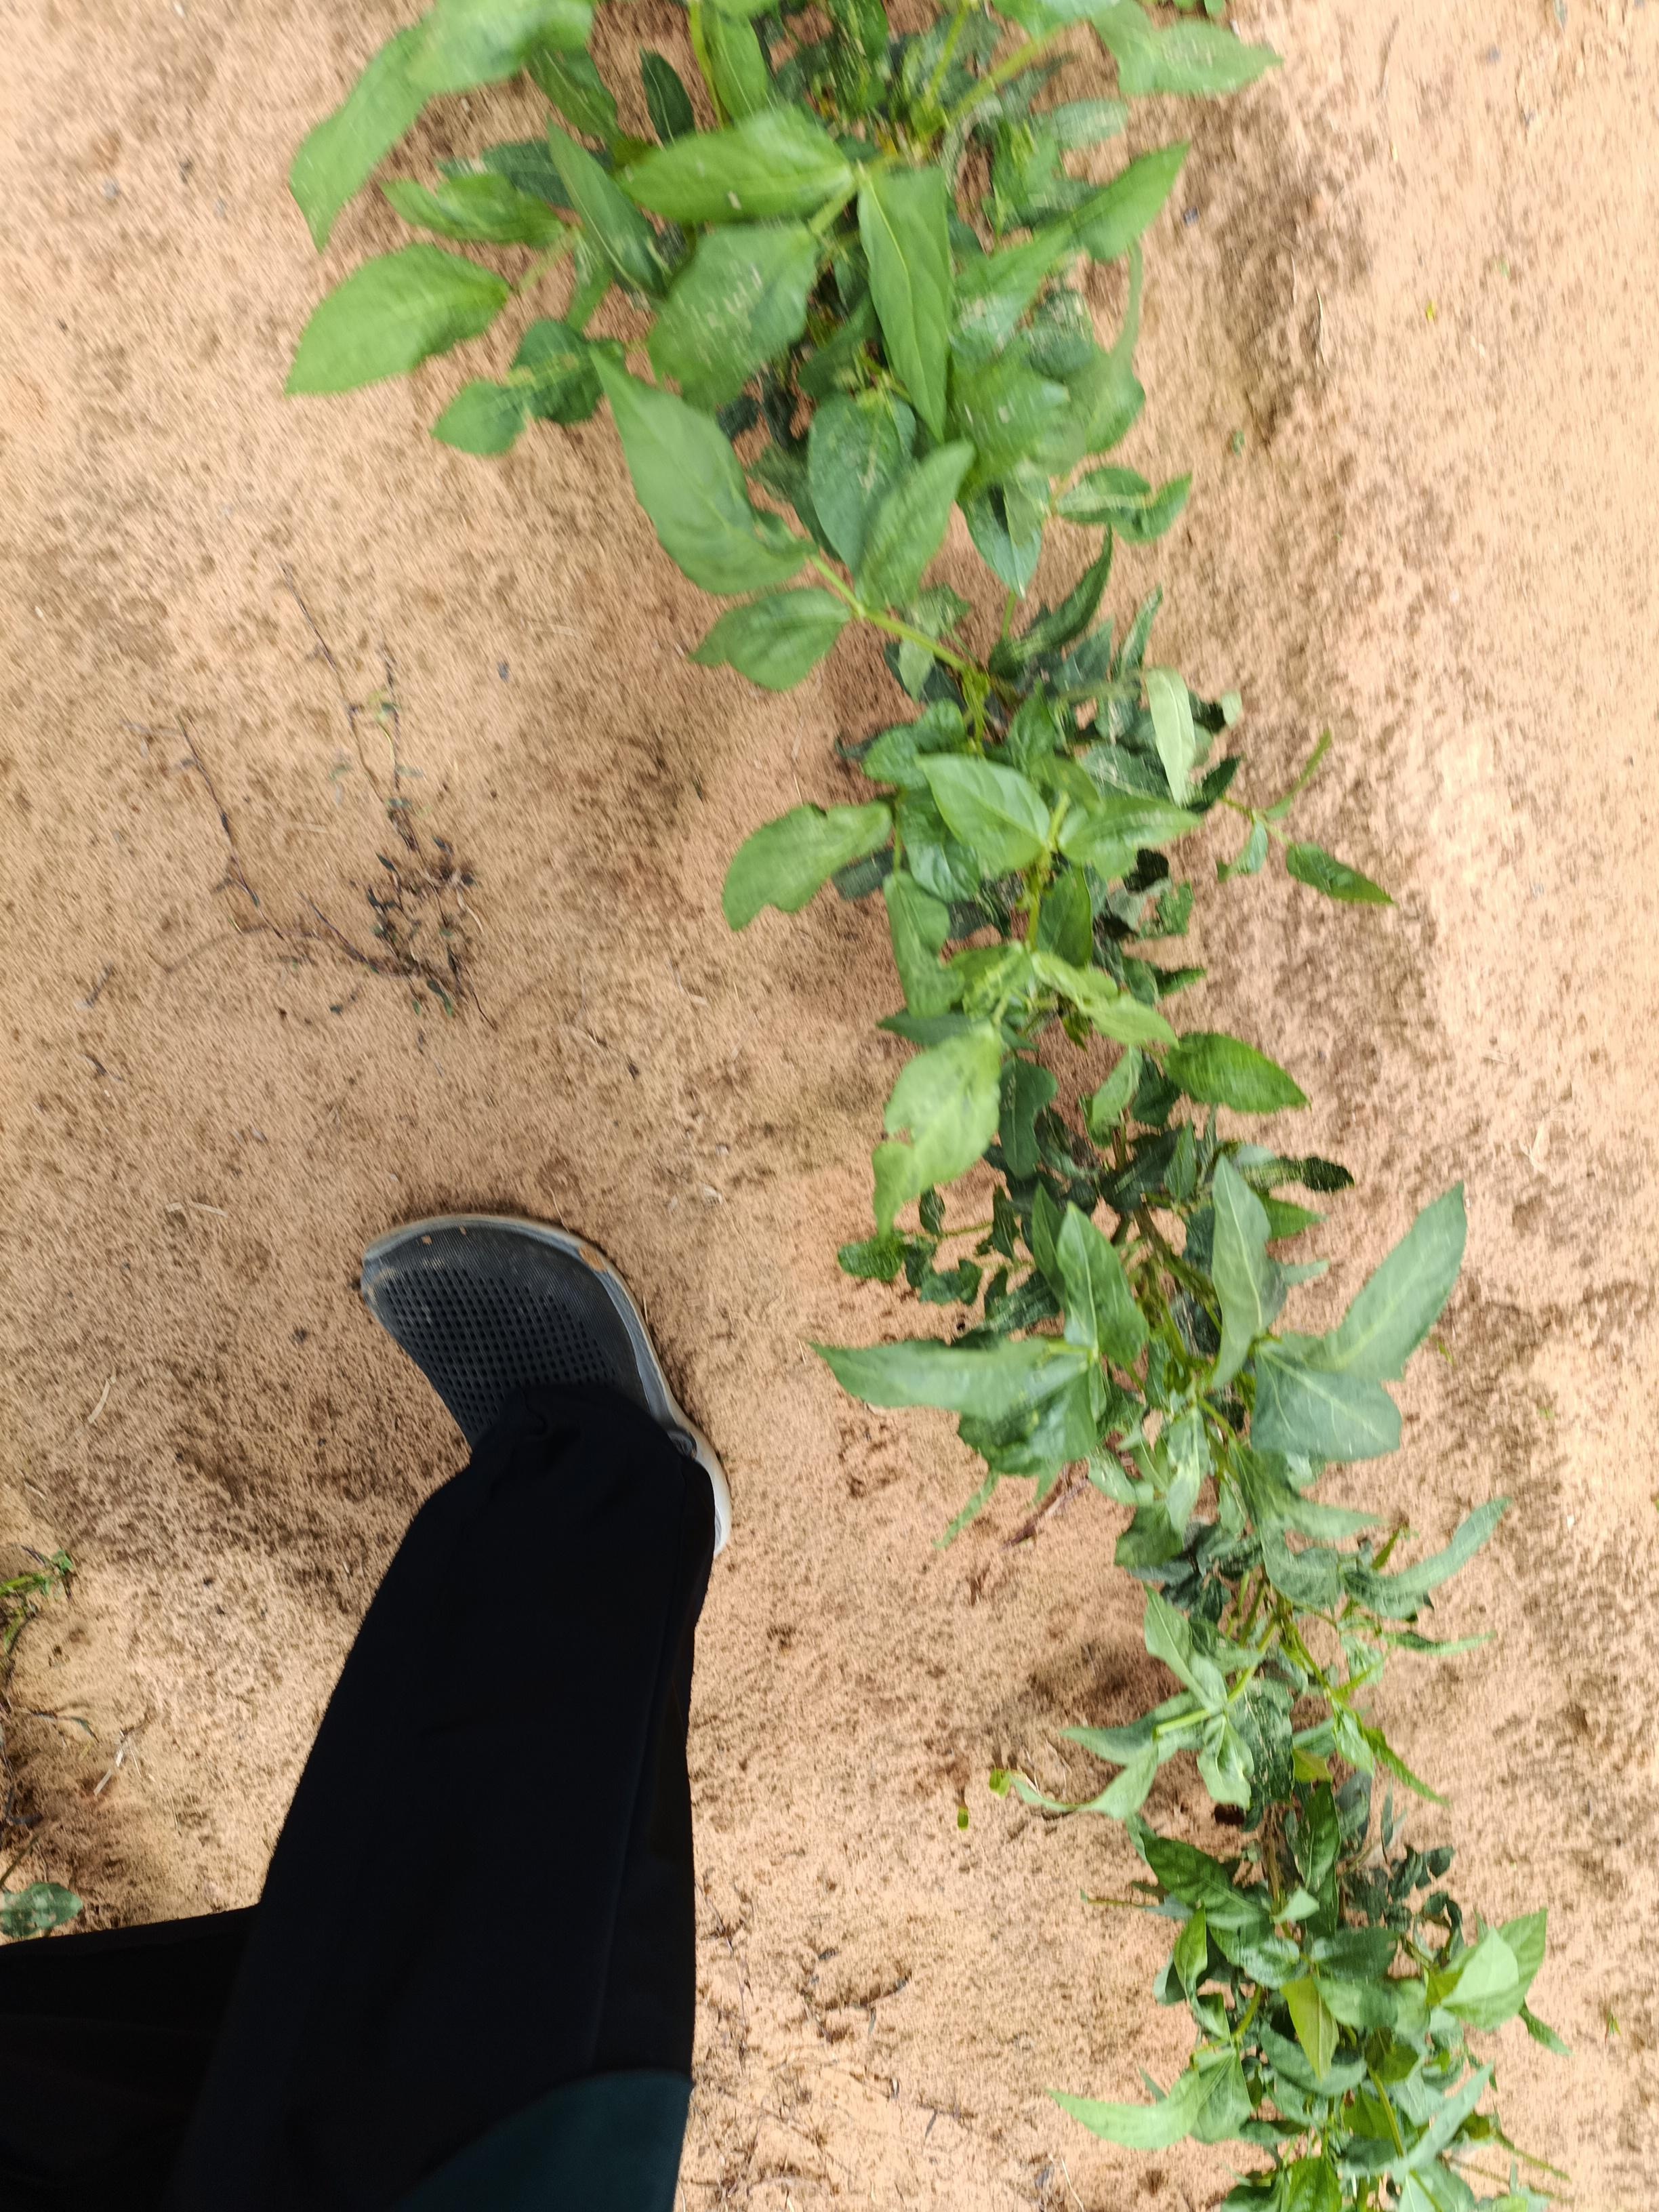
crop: cowpea
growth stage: emergence
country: Nigeria
